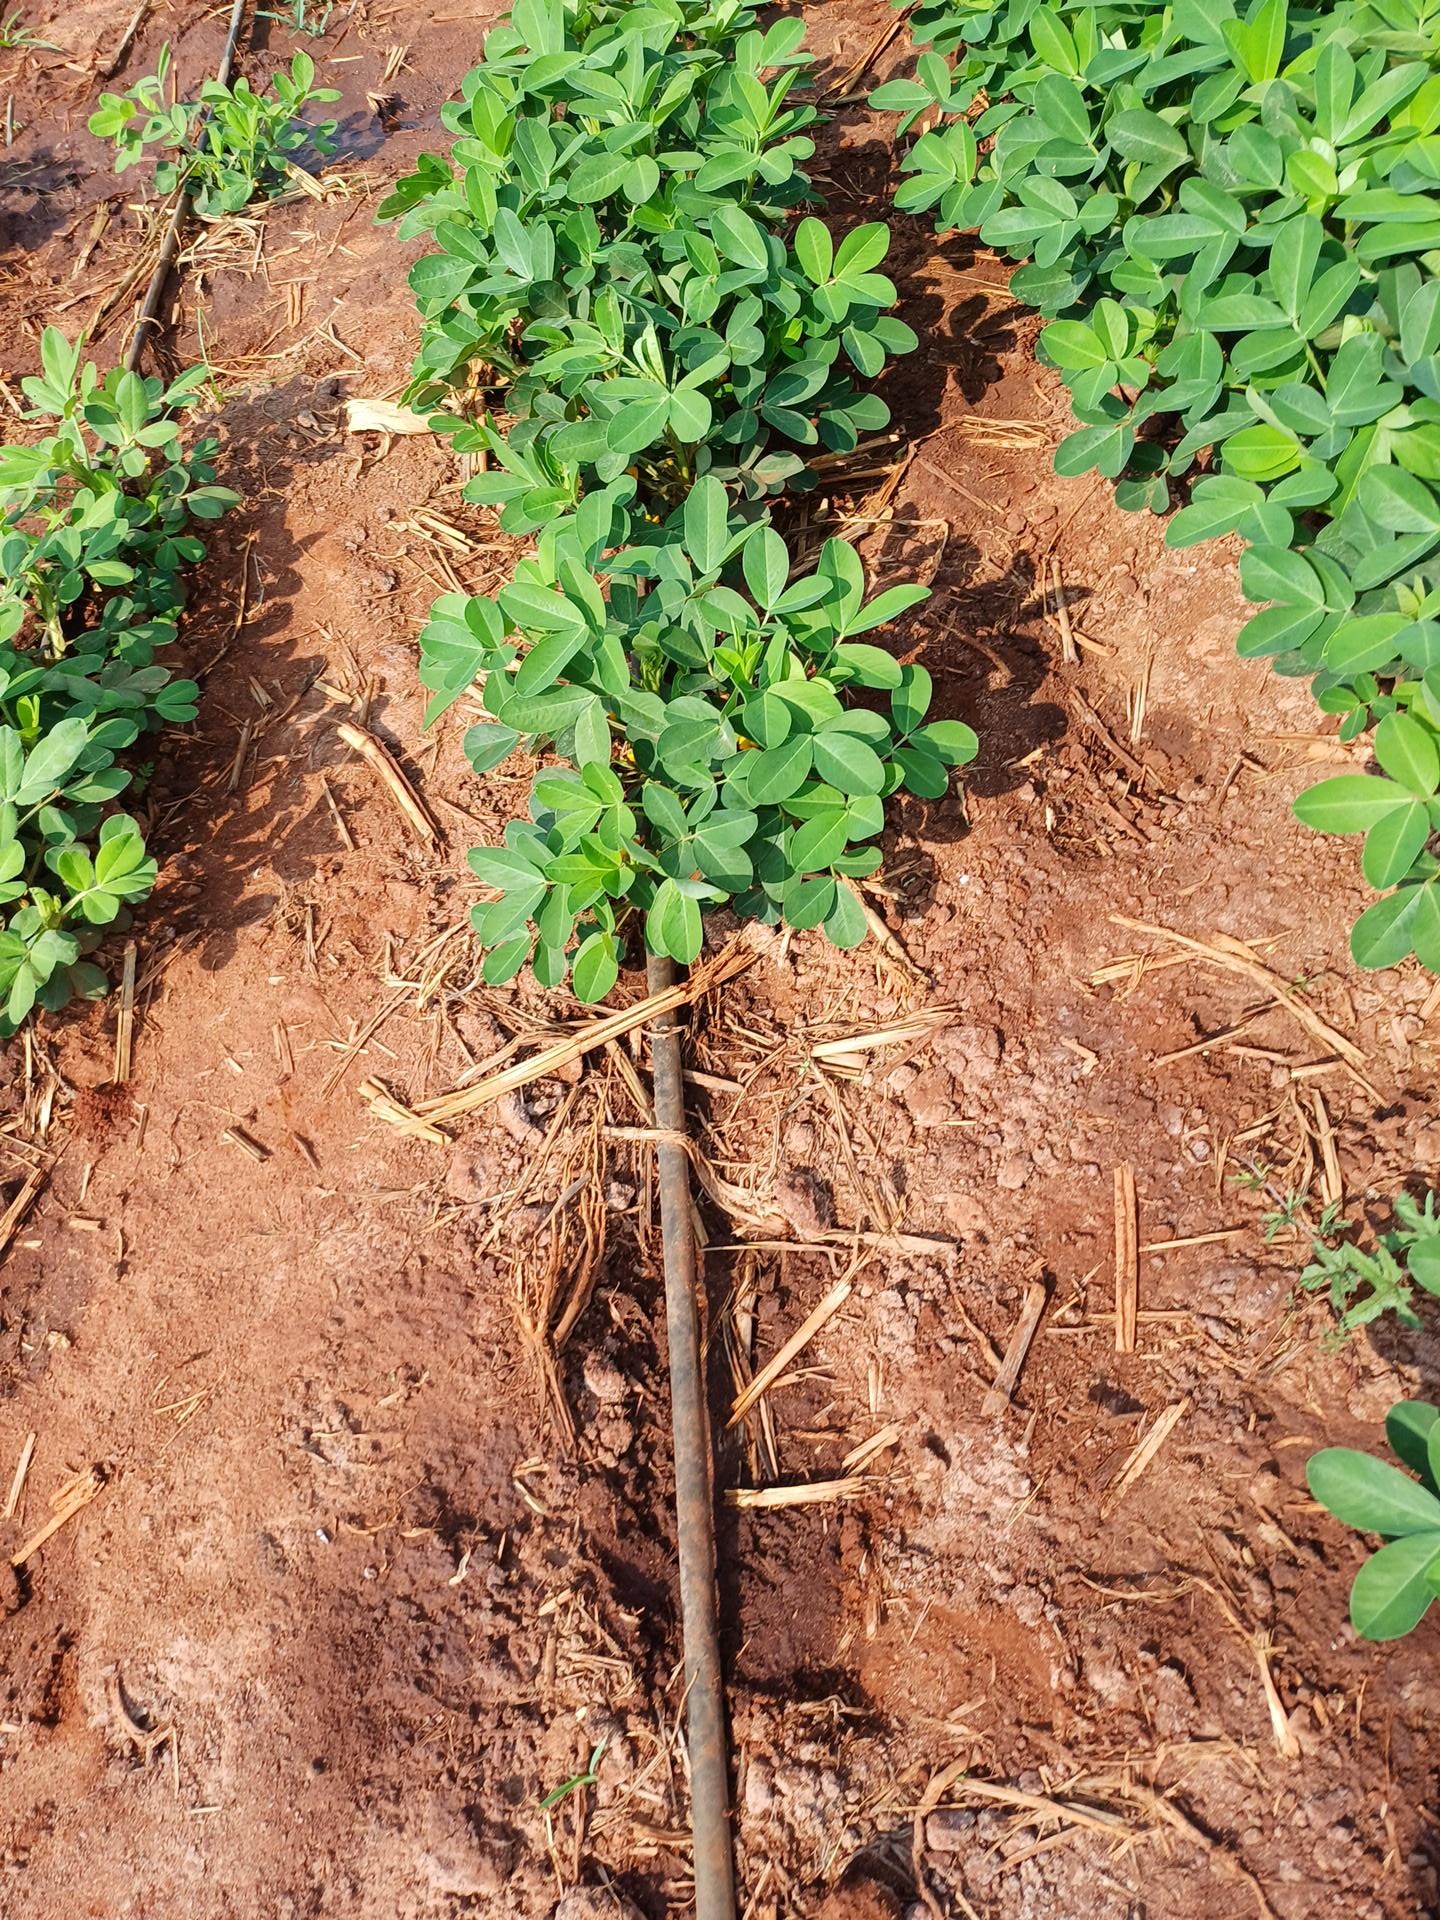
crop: groundnut
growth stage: flowering
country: Kenya
